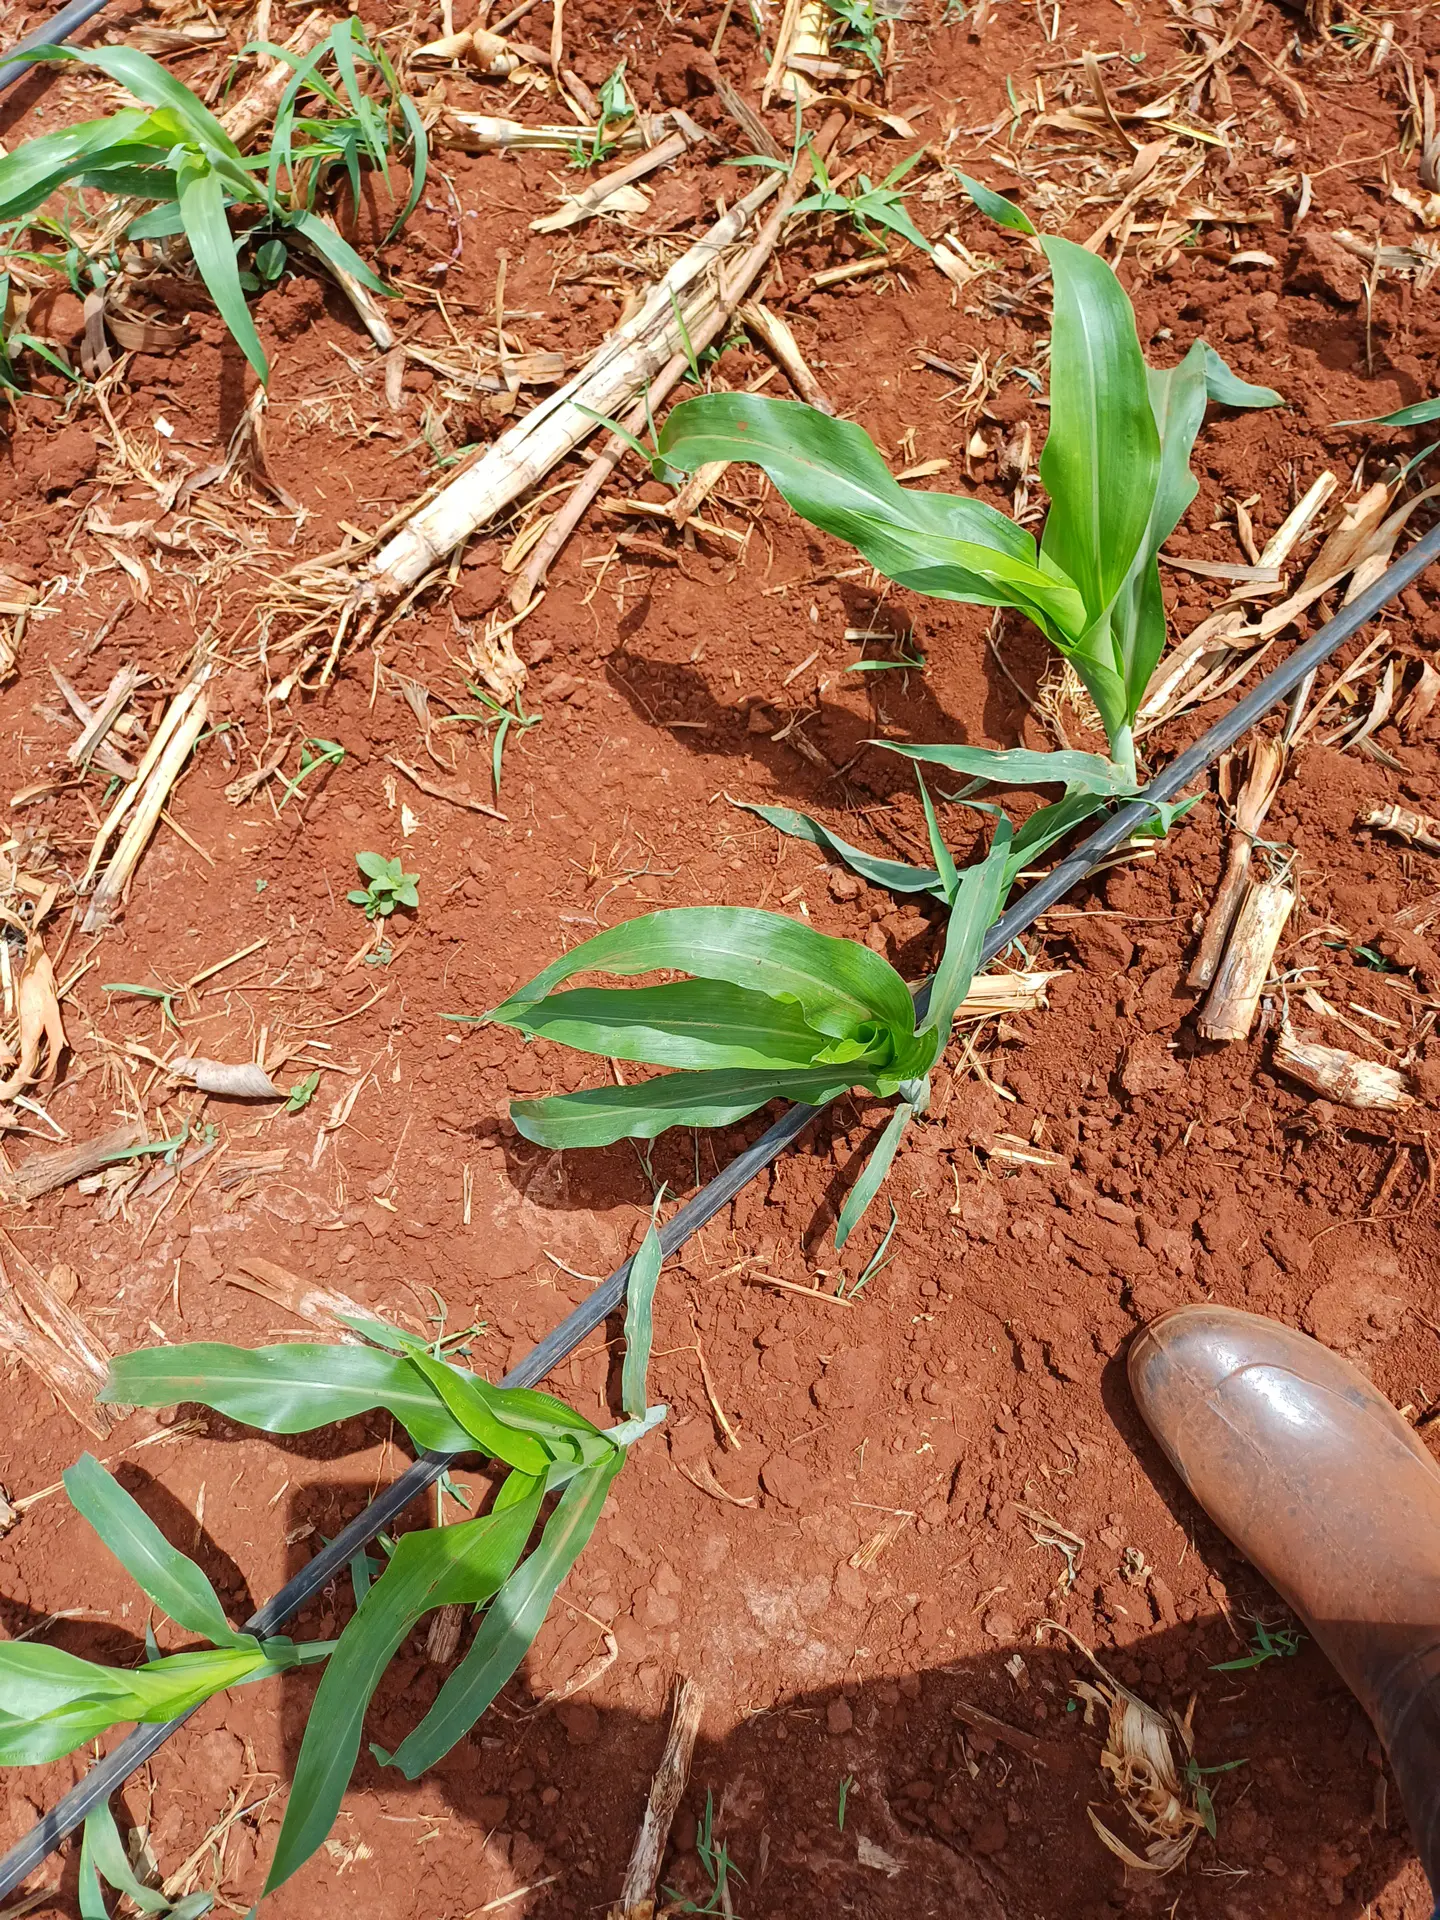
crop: sorghum
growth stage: vegetative
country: Kenya
